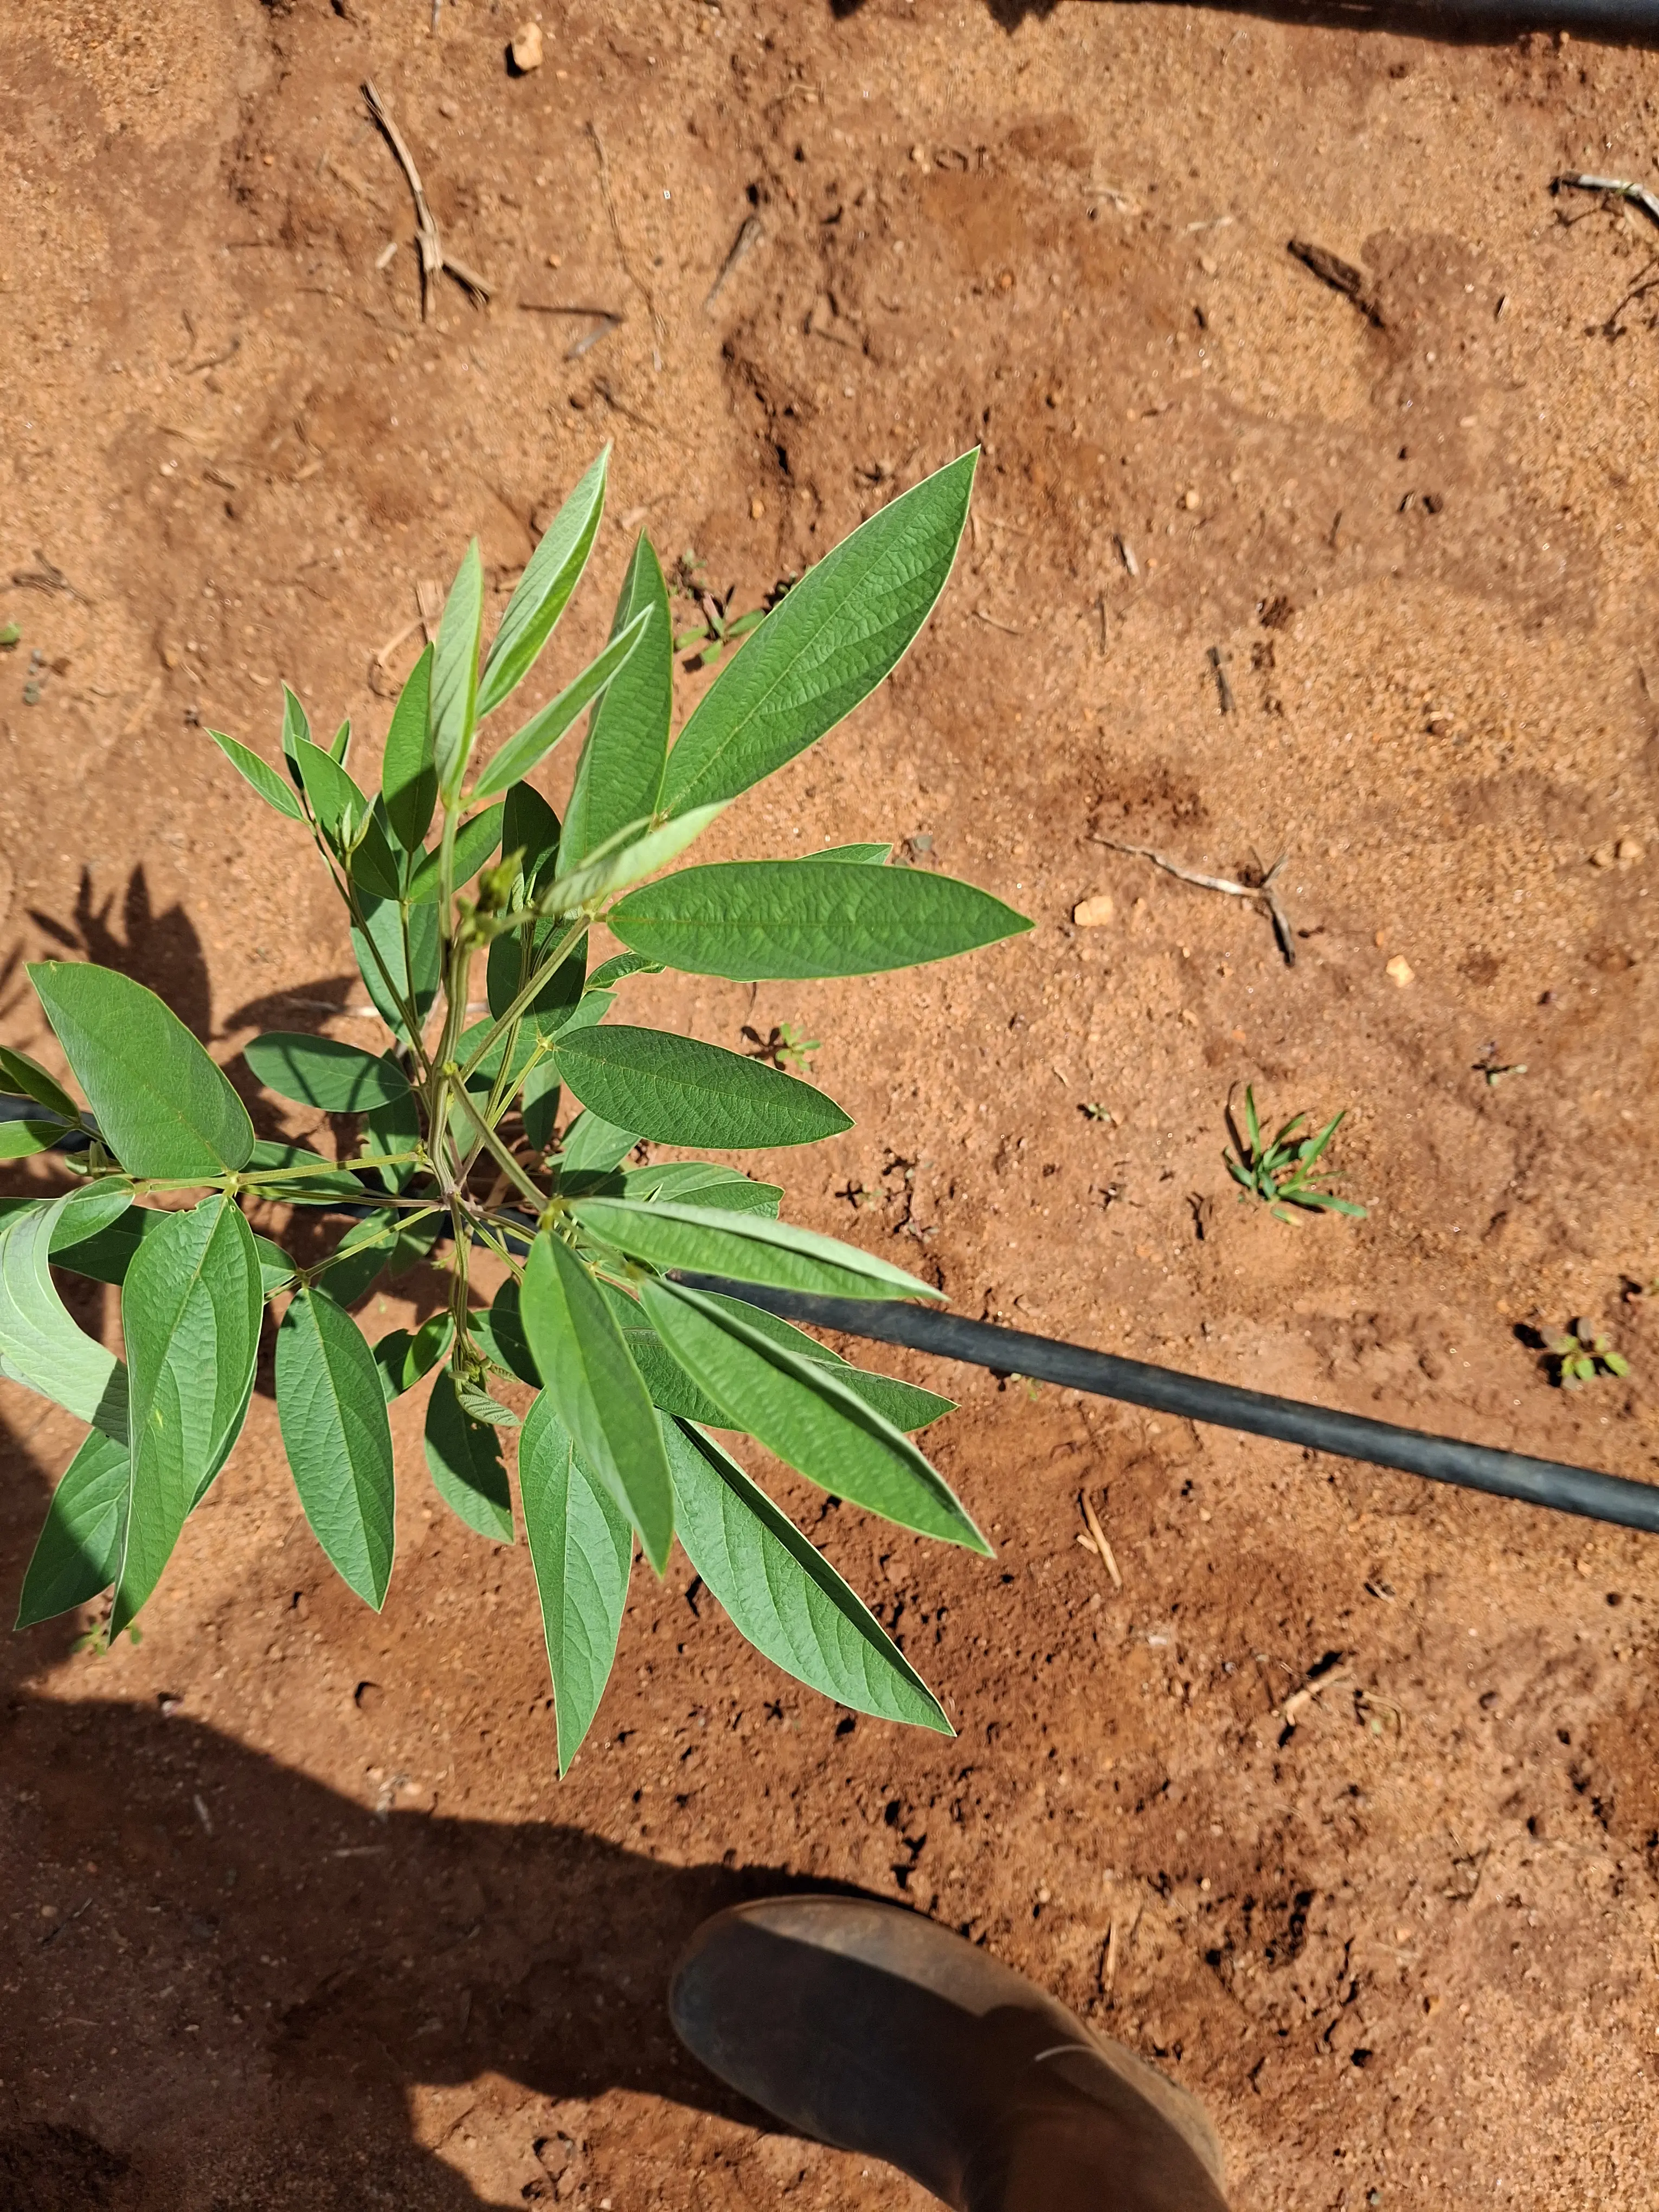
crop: pigeonpea
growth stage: vegetative
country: Kenya
